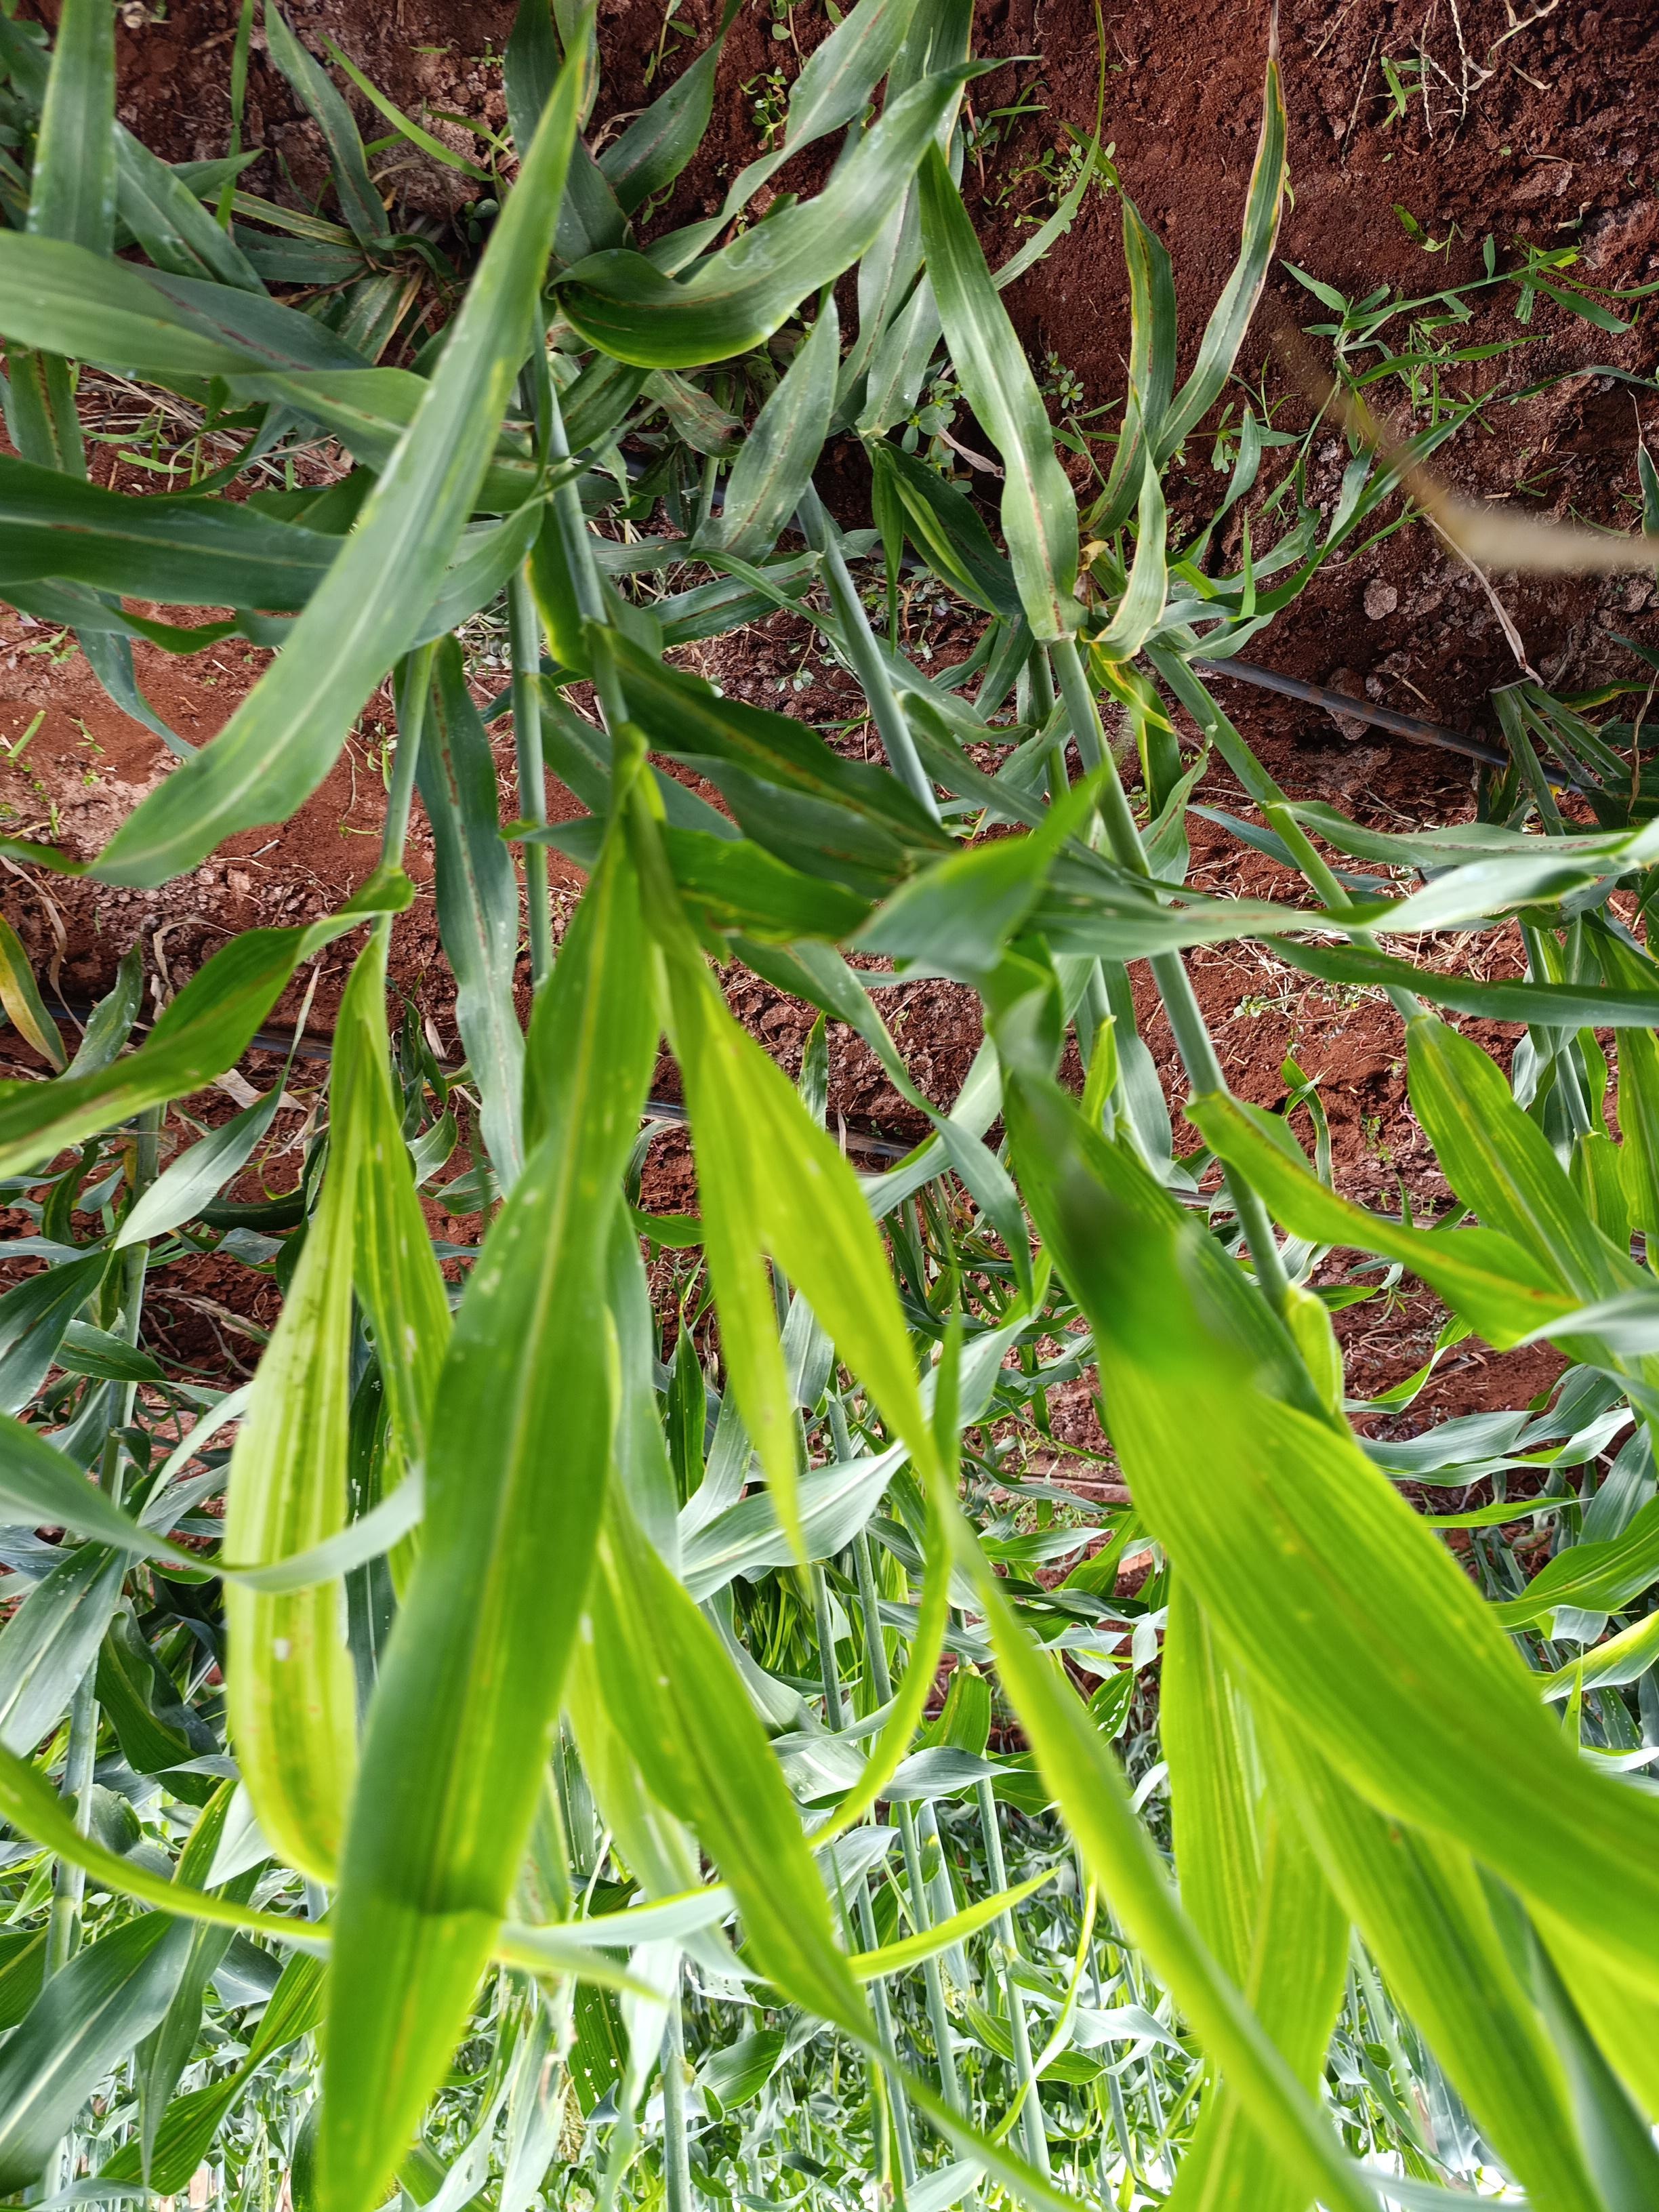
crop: sorghum
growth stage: heading tuber
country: Kenya
